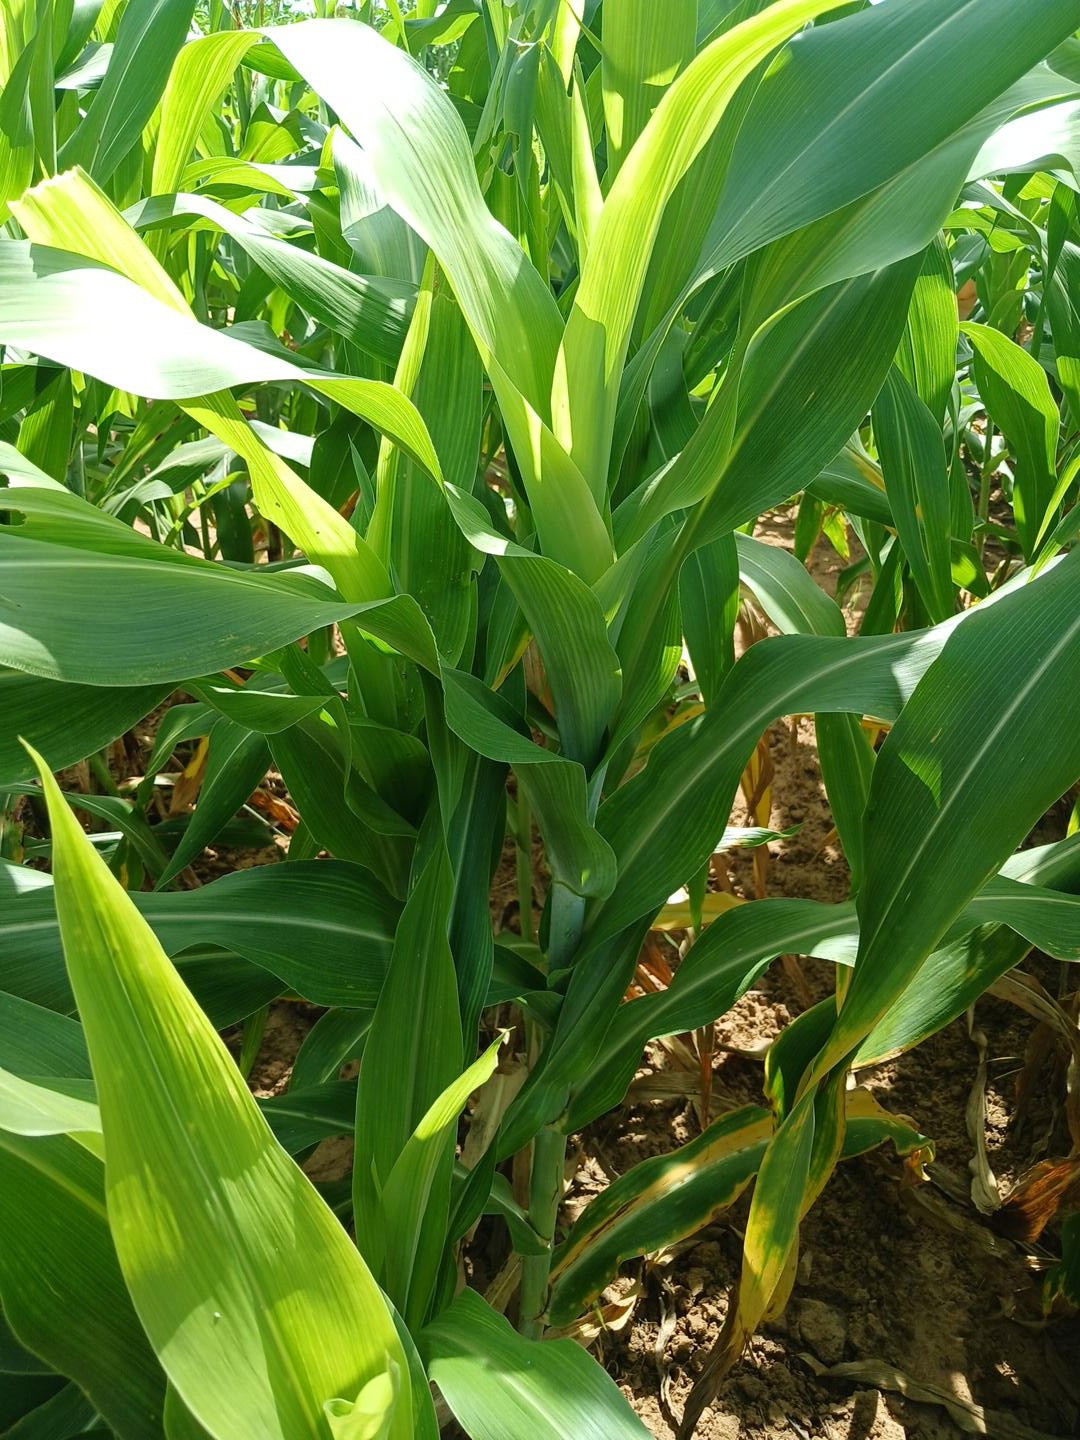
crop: sorghum
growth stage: vegetative
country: Senegal
